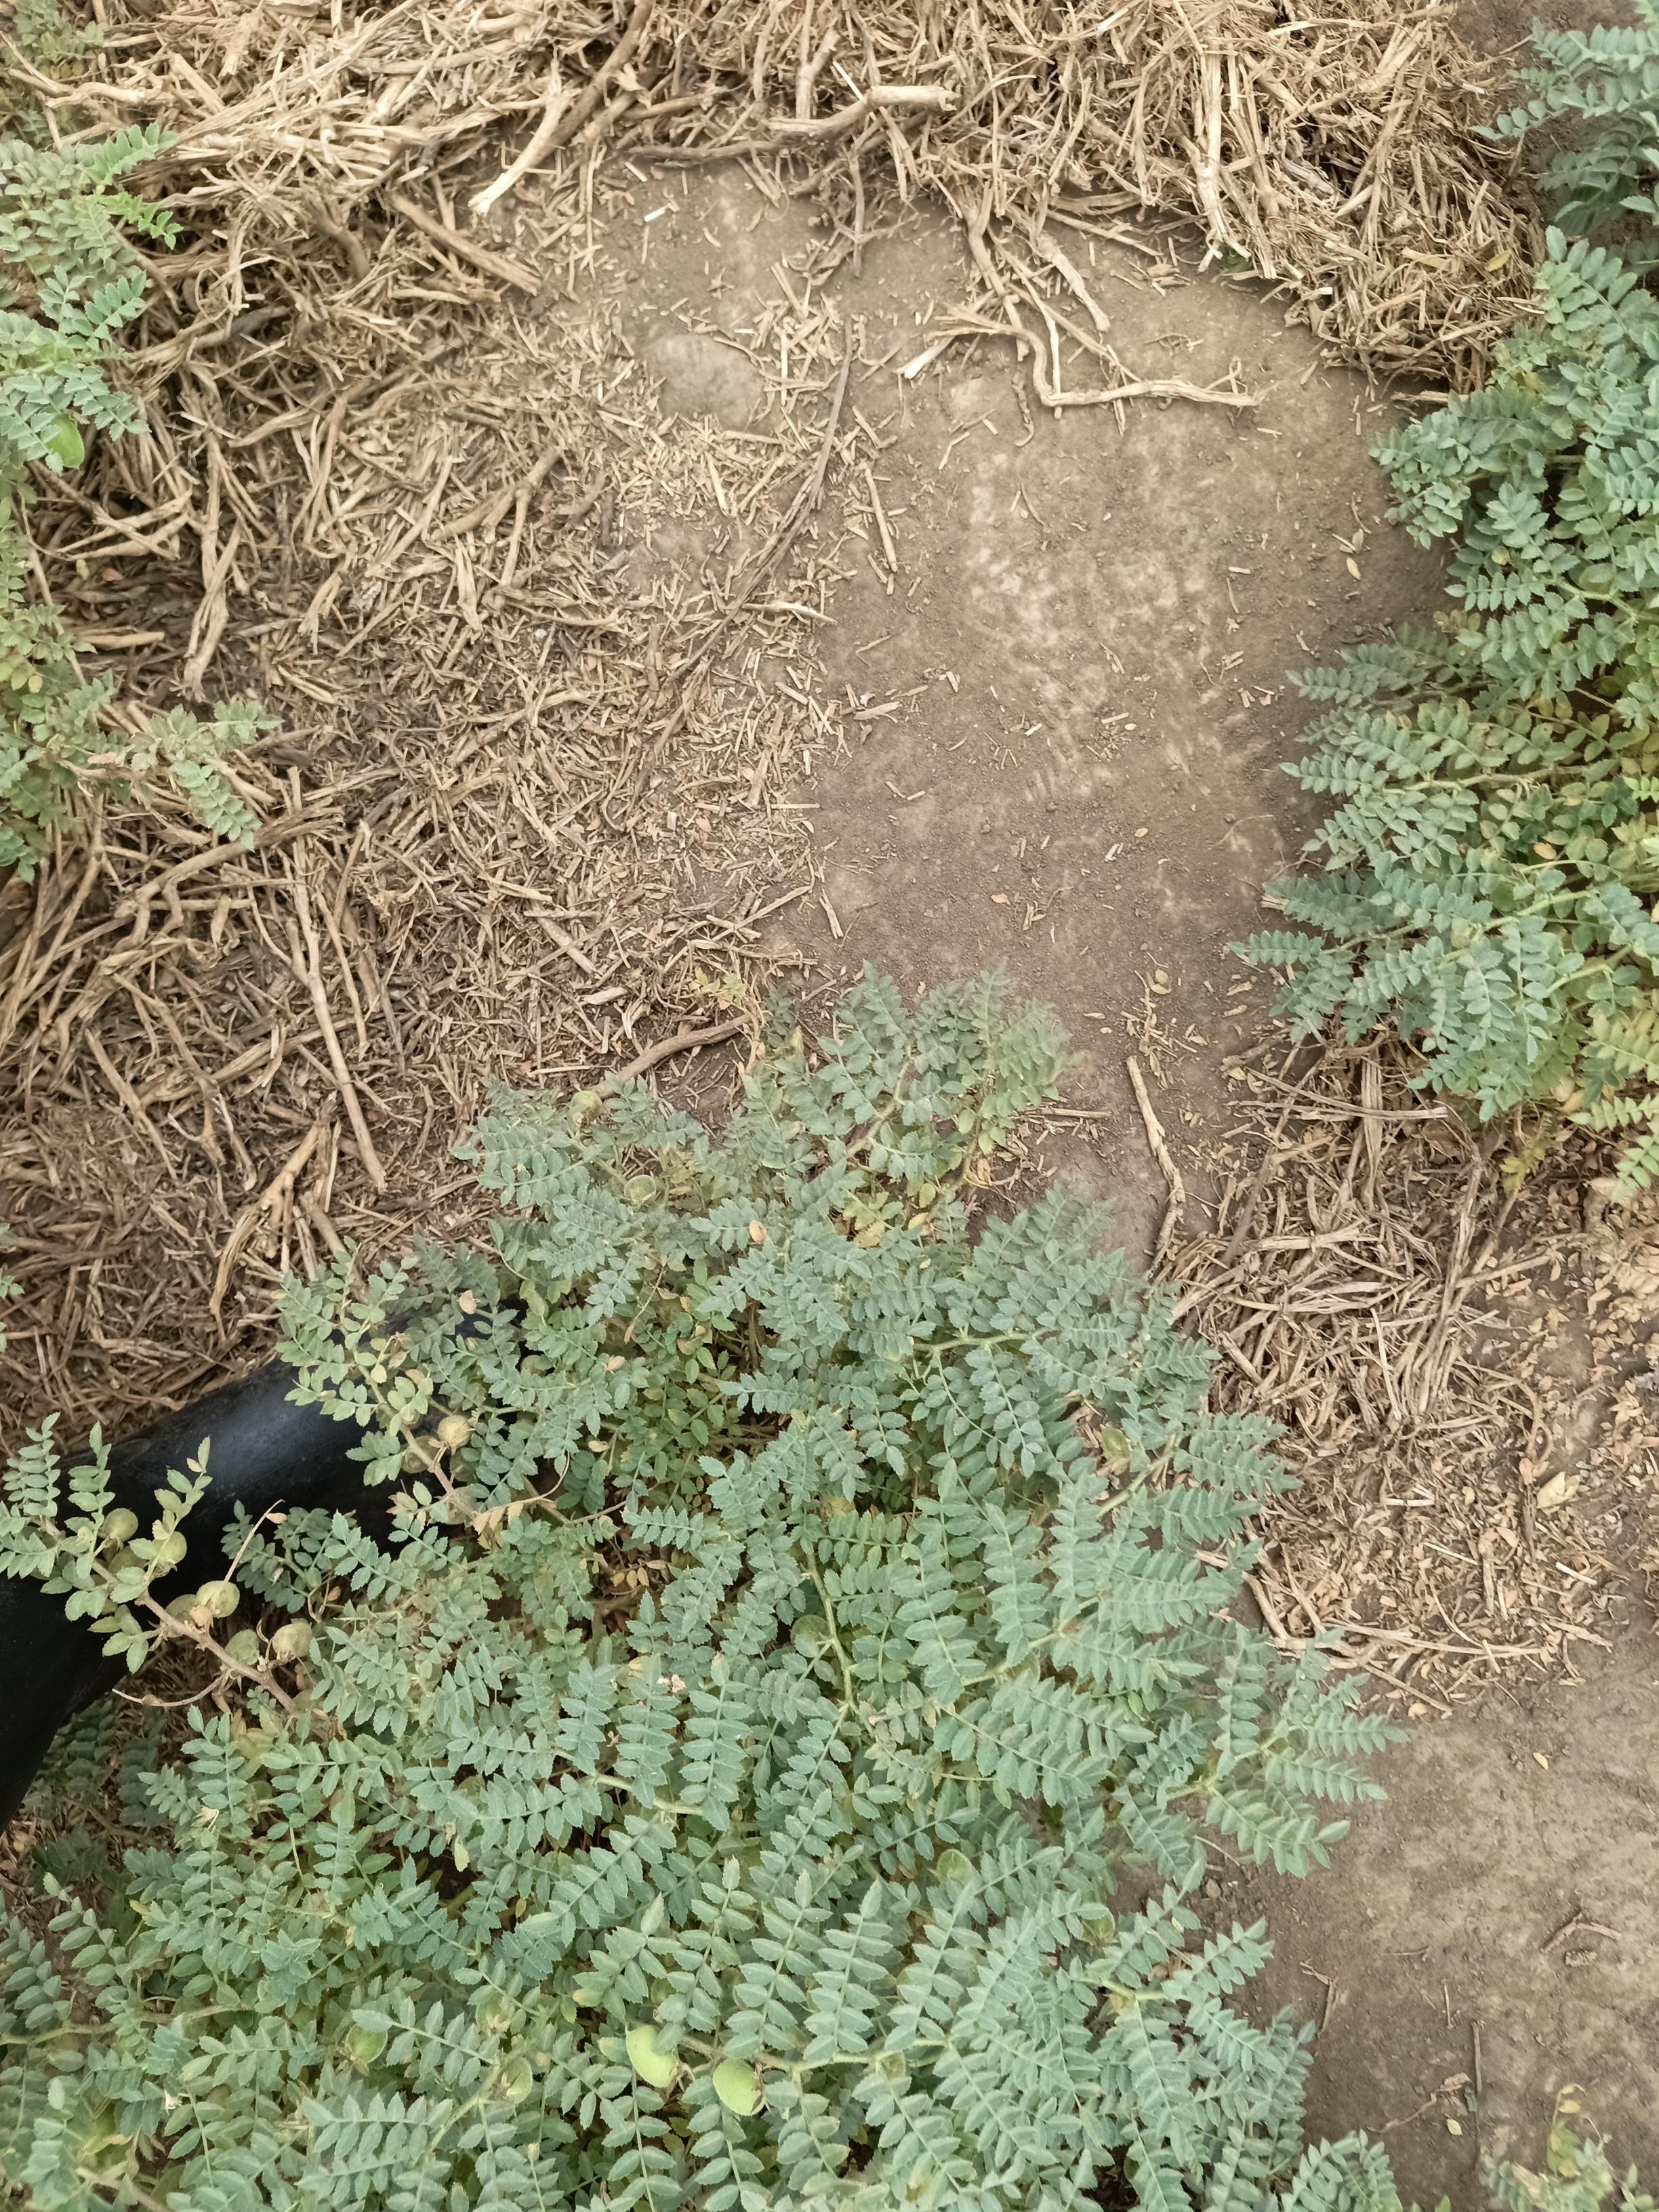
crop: chickpea
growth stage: development pod
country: Tanzania
